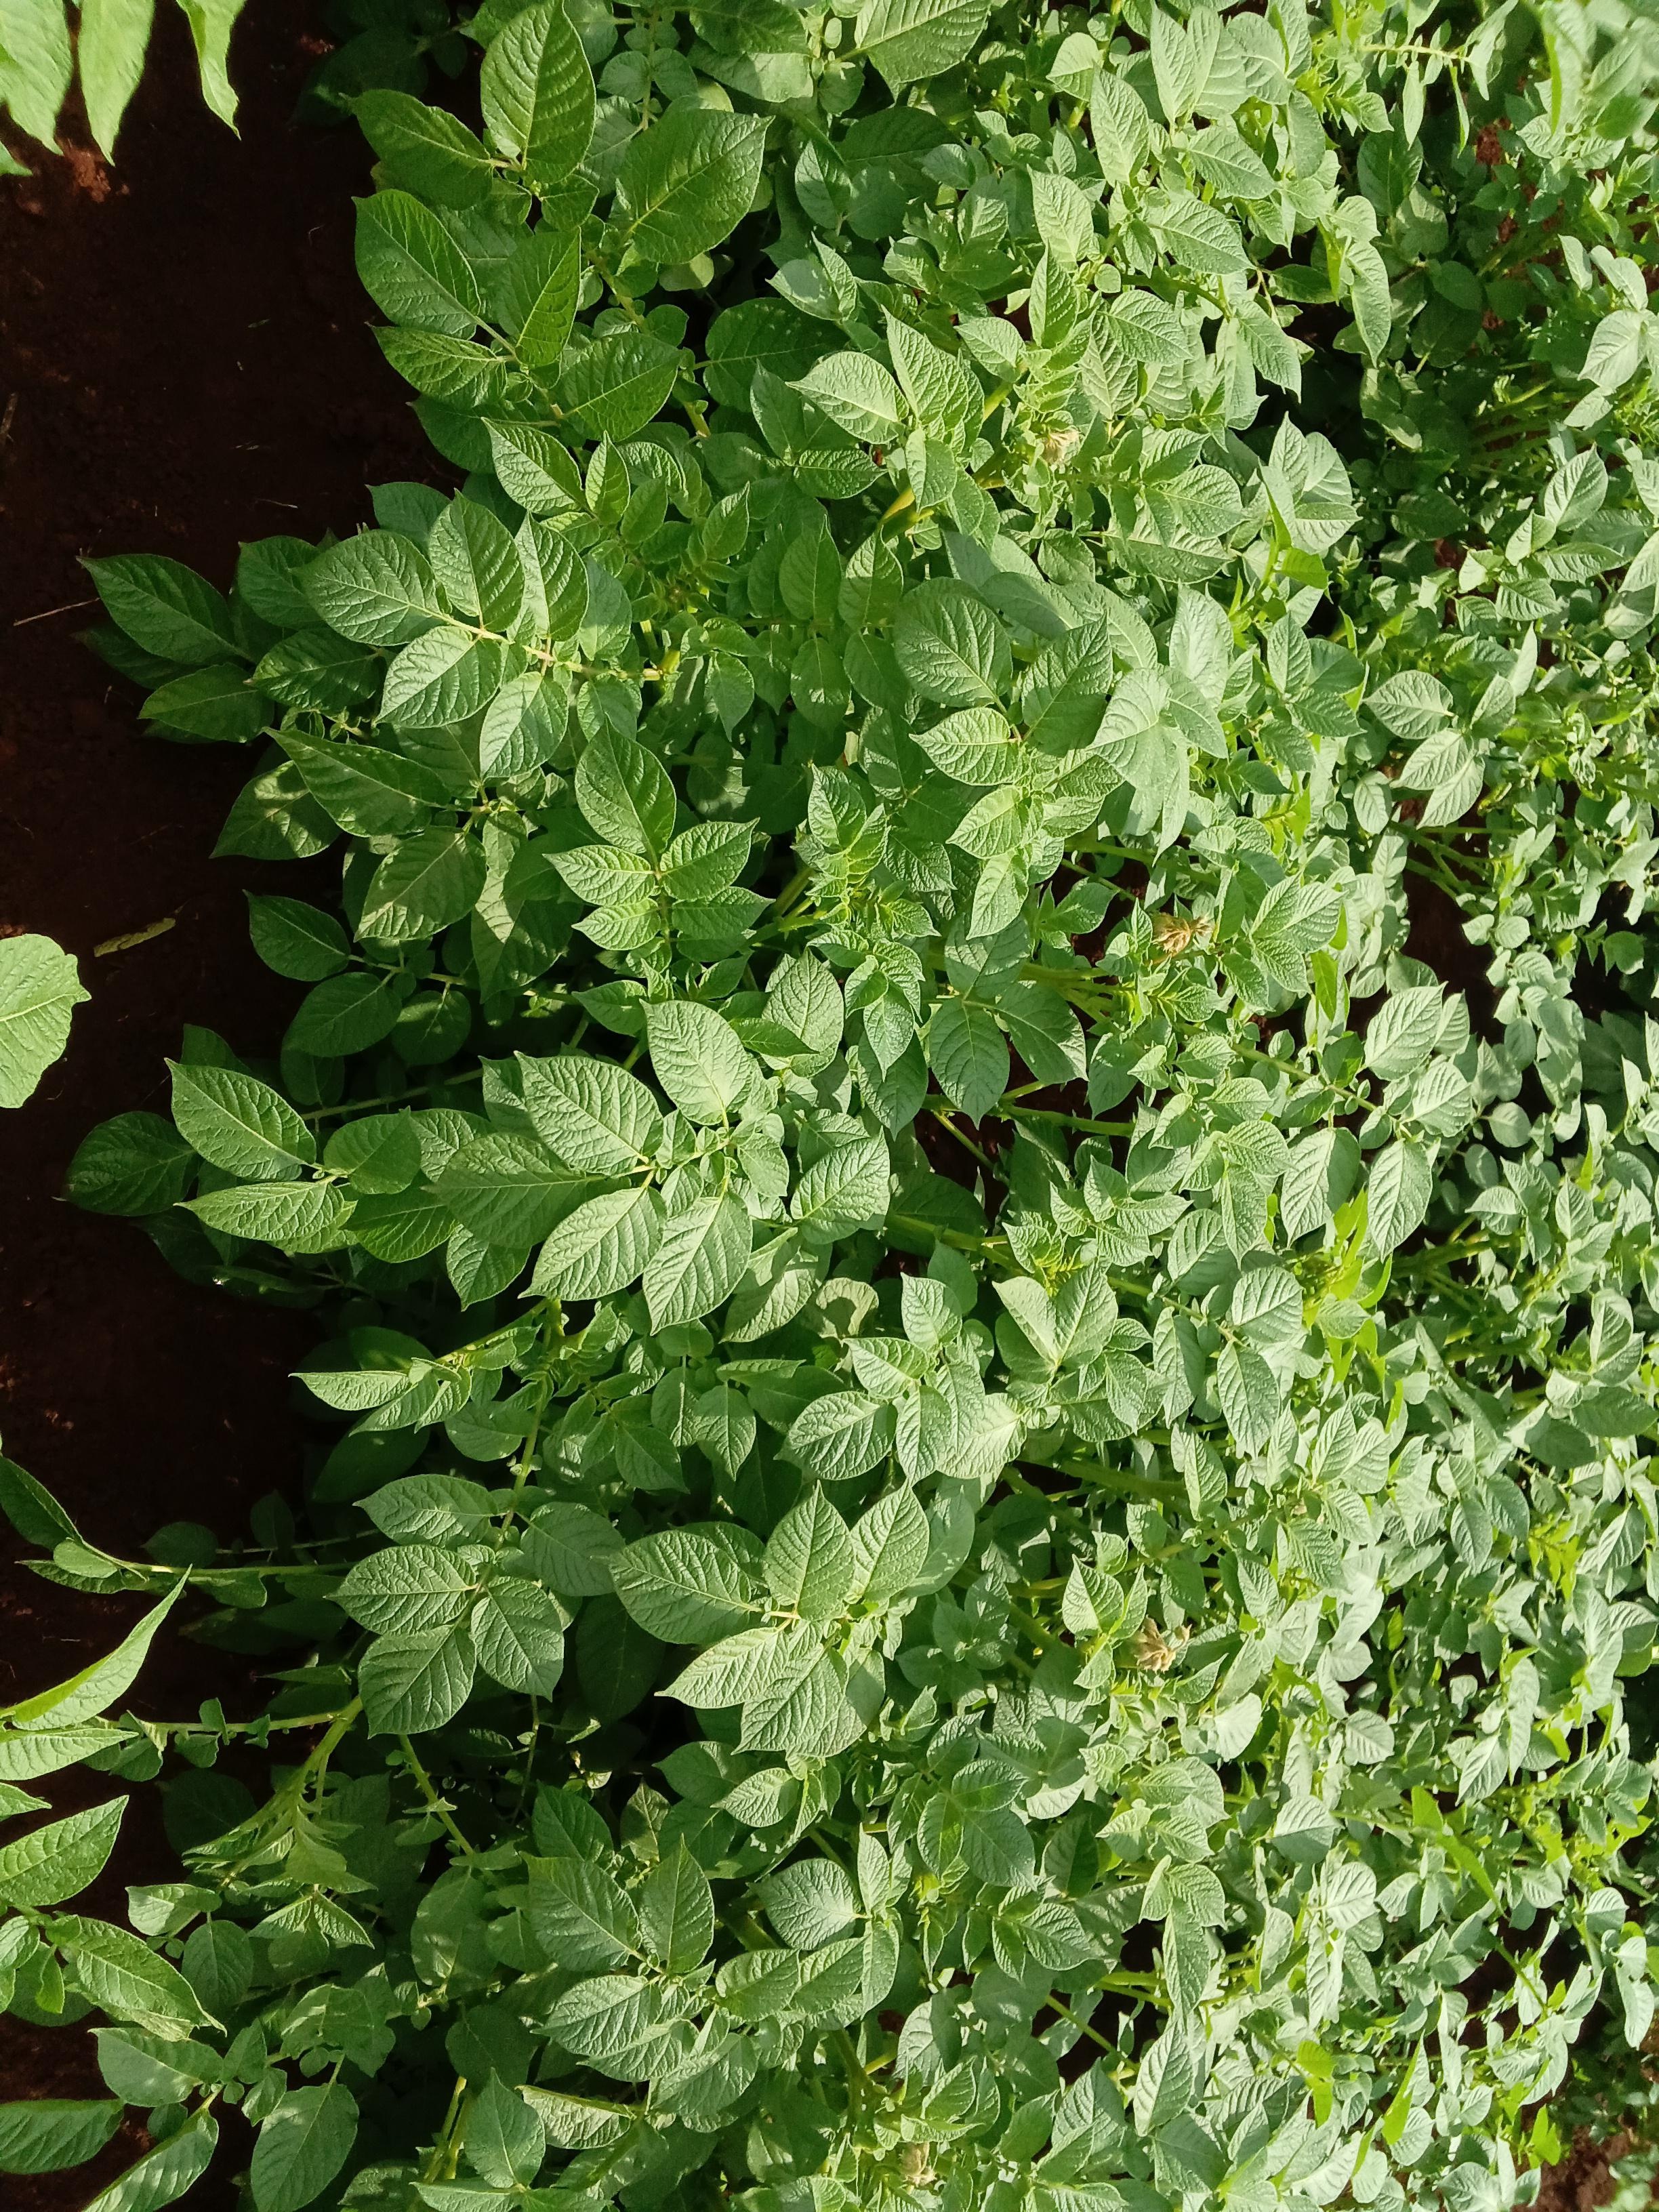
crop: potato
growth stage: vegetative
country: Kenya
